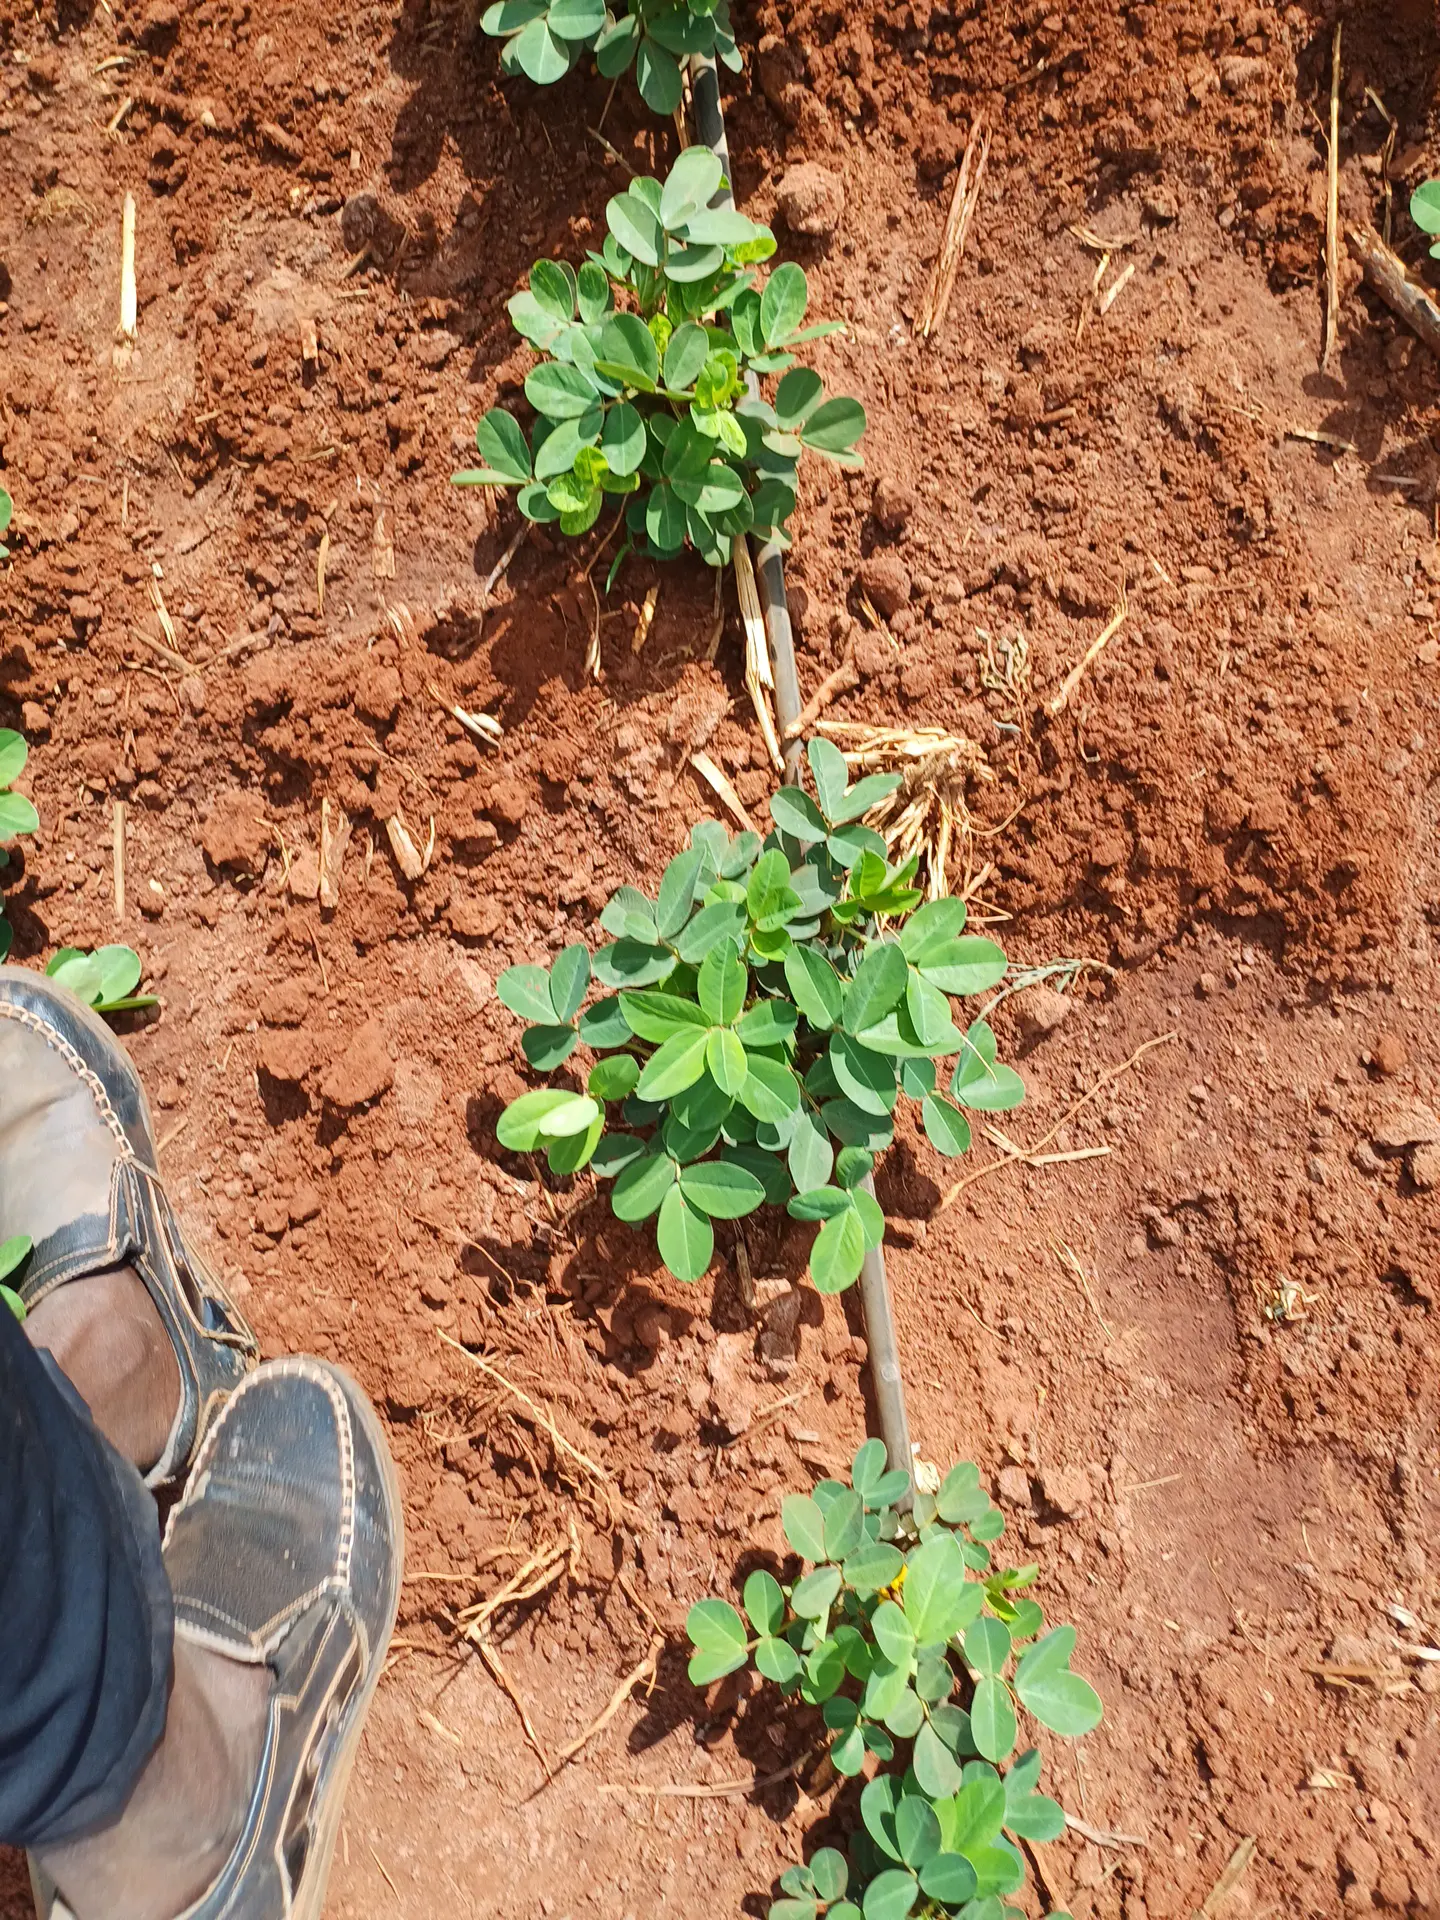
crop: groundnut
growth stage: vegetative
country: Kenya
